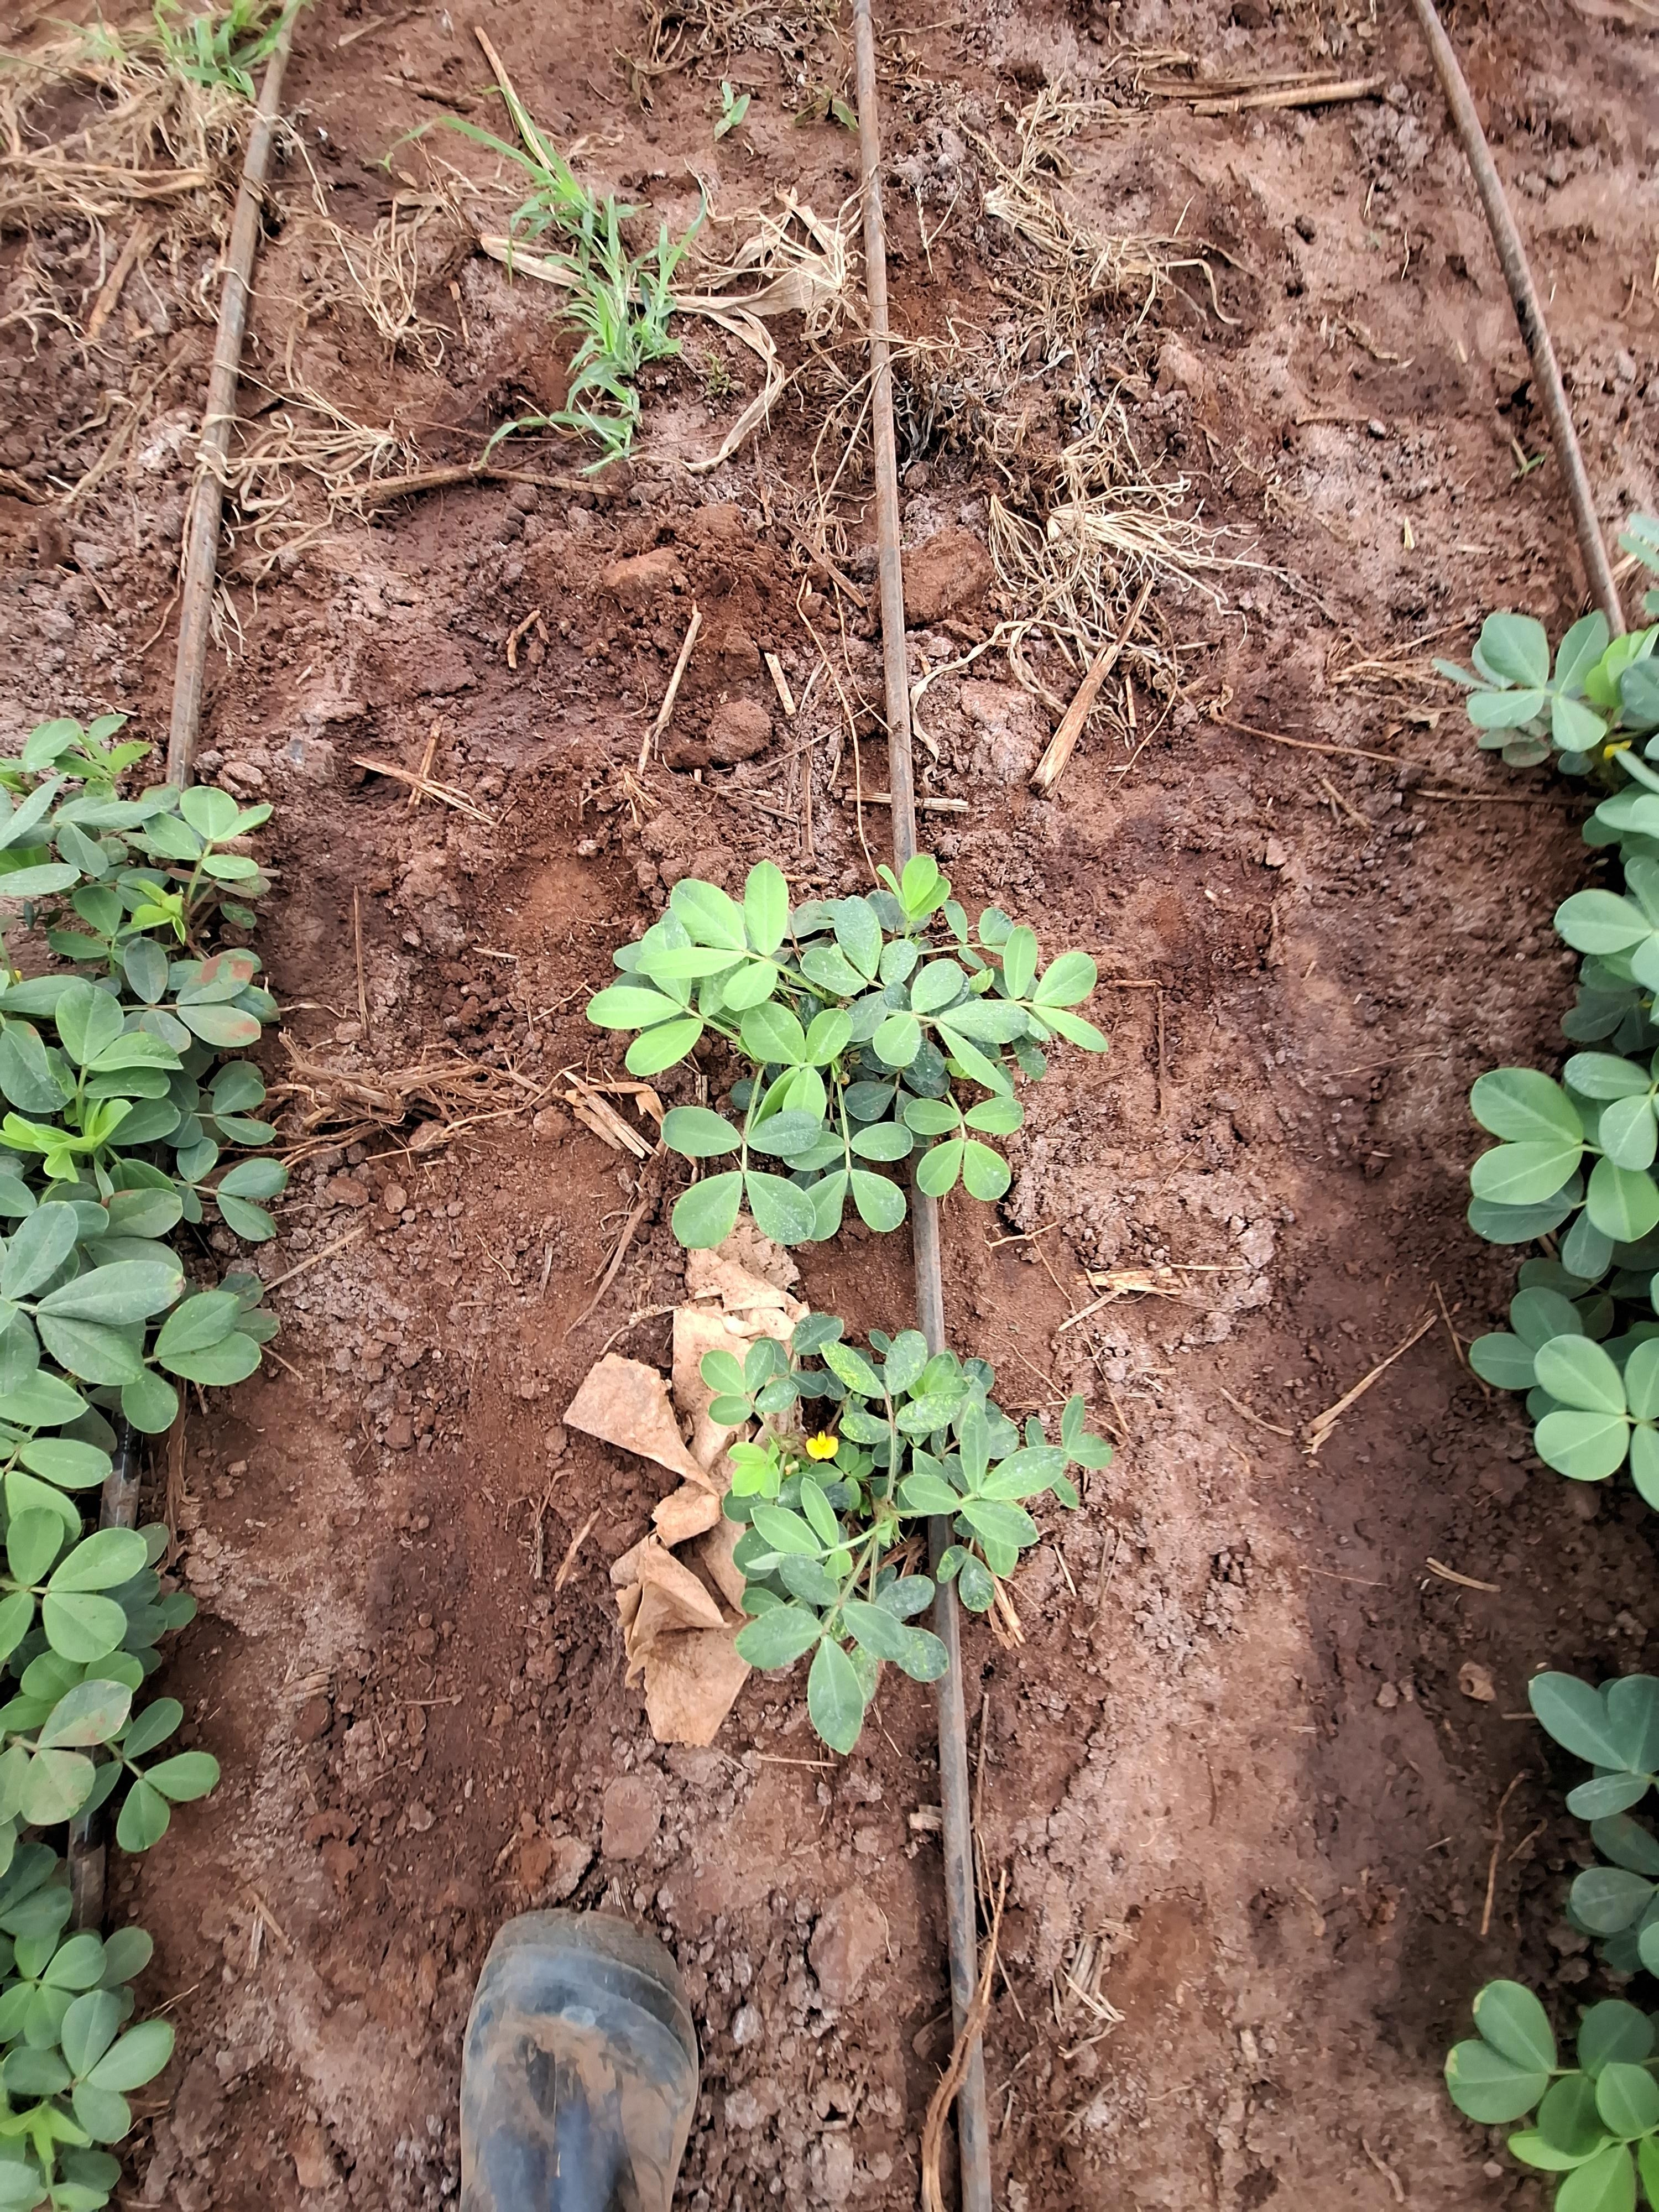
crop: groundnut
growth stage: vegetative
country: Kenya
